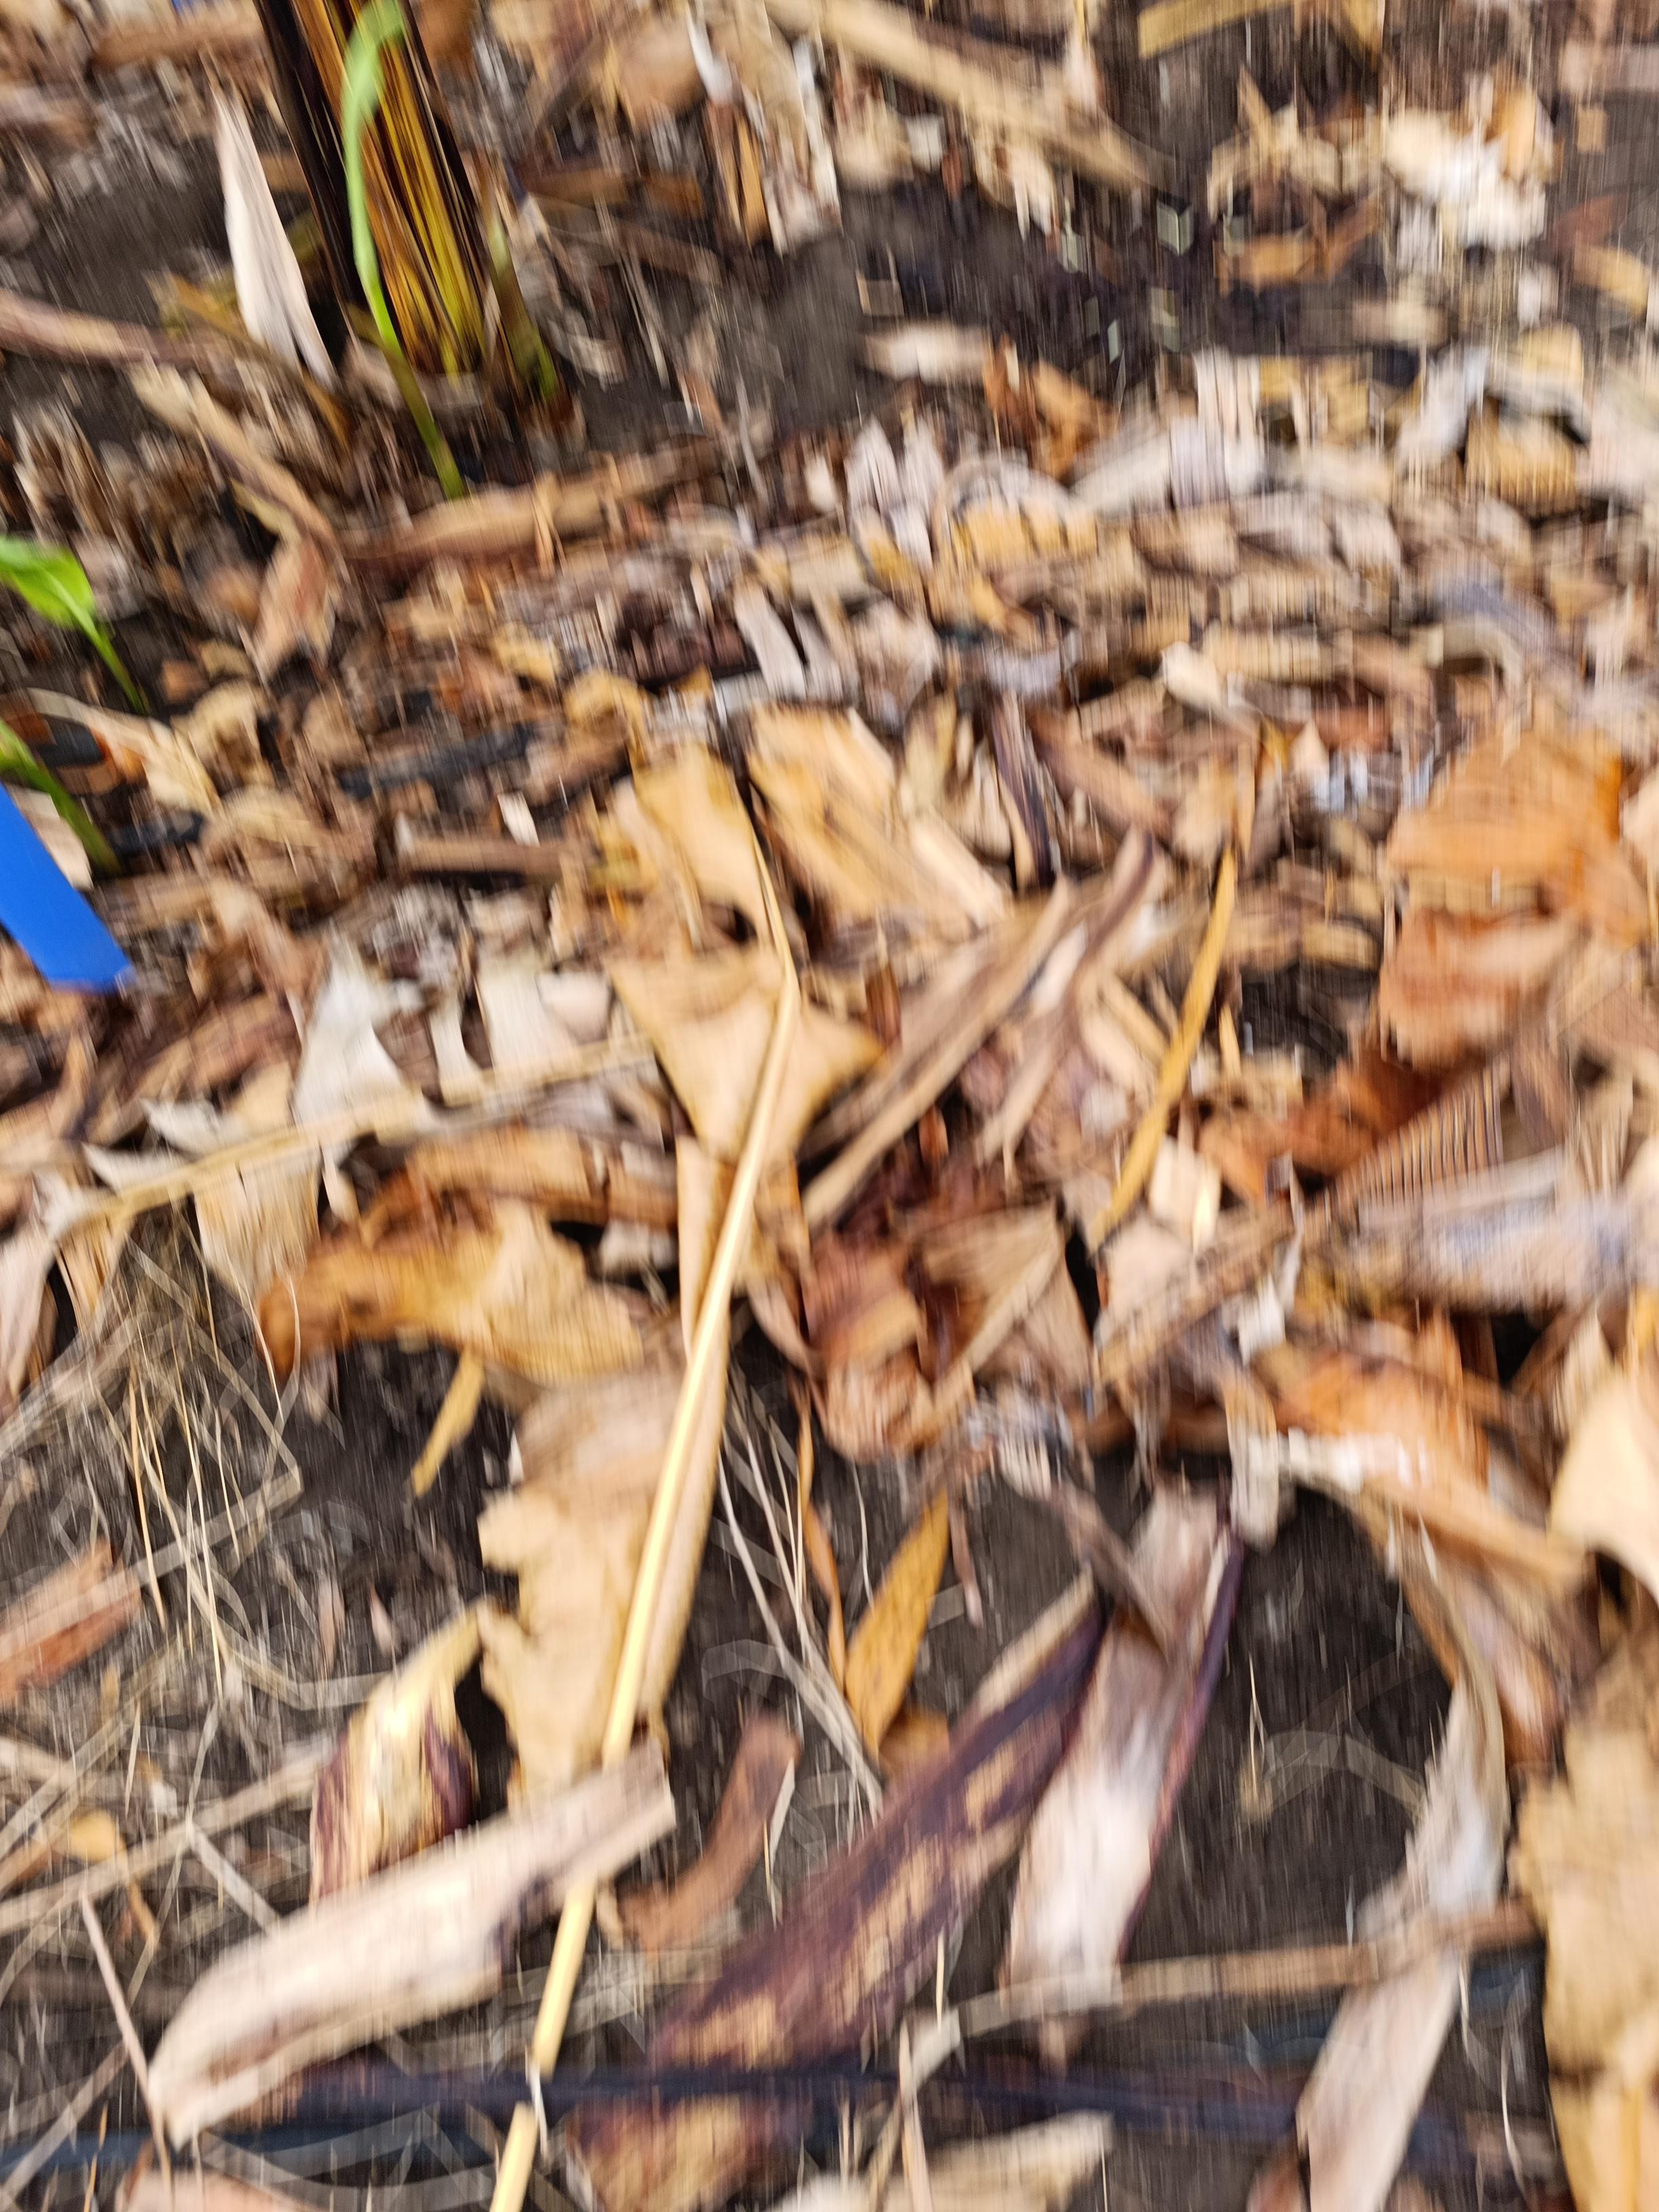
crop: banana
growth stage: development fruit
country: Tanzania
